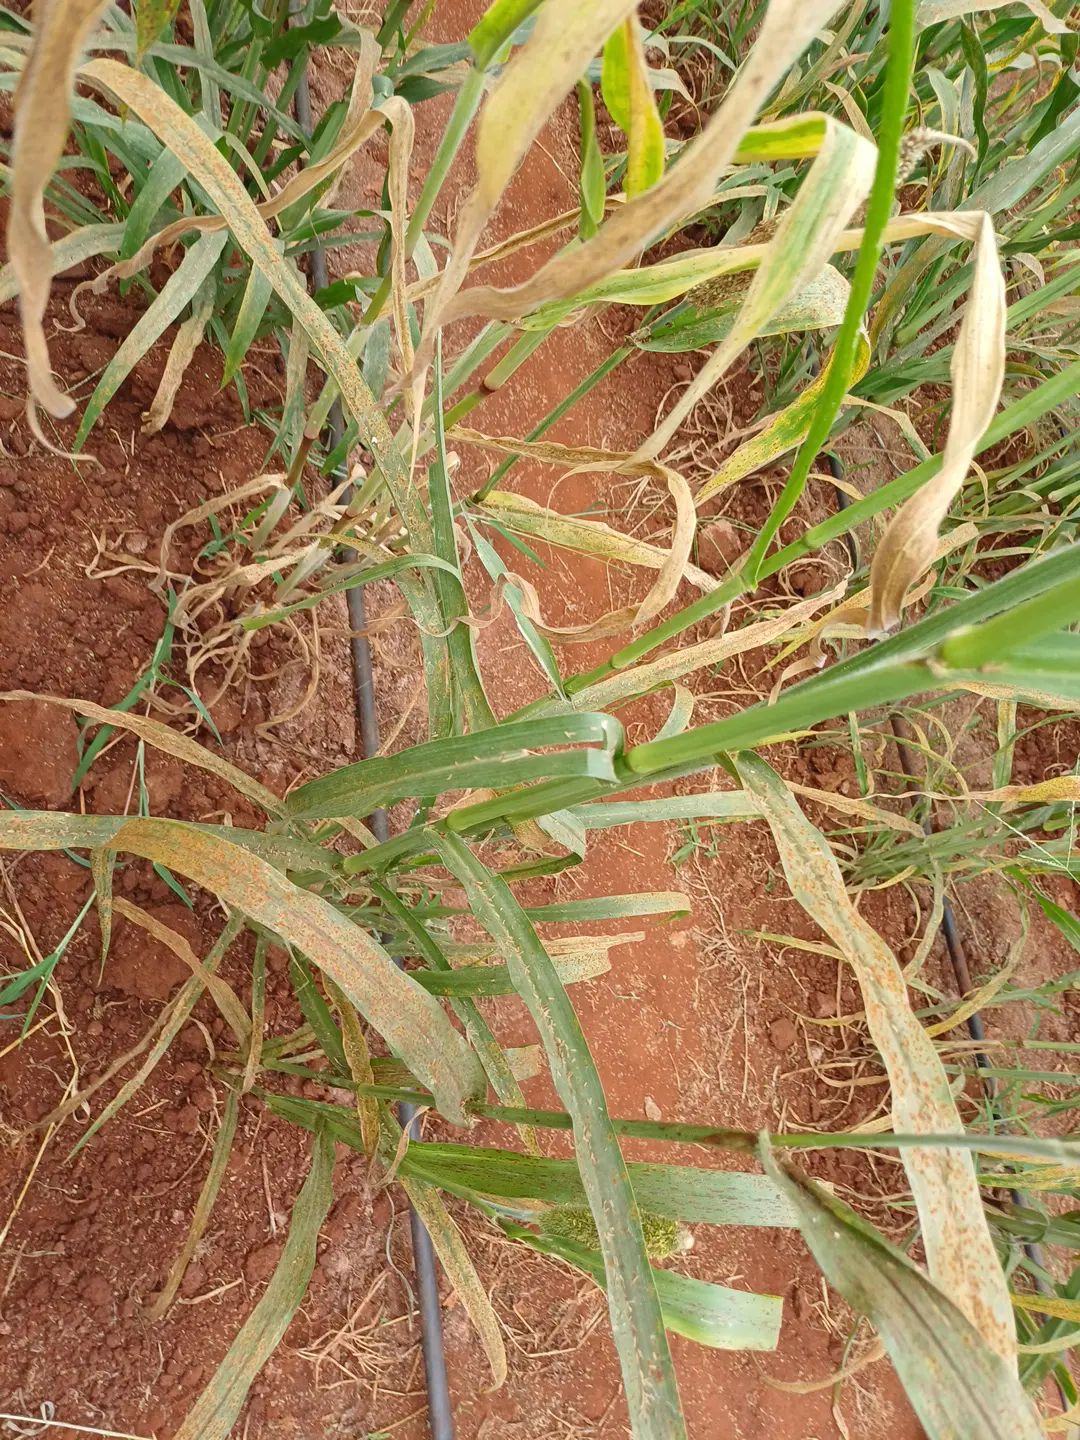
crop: pearl millet
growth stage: filling grain
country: Kenya
